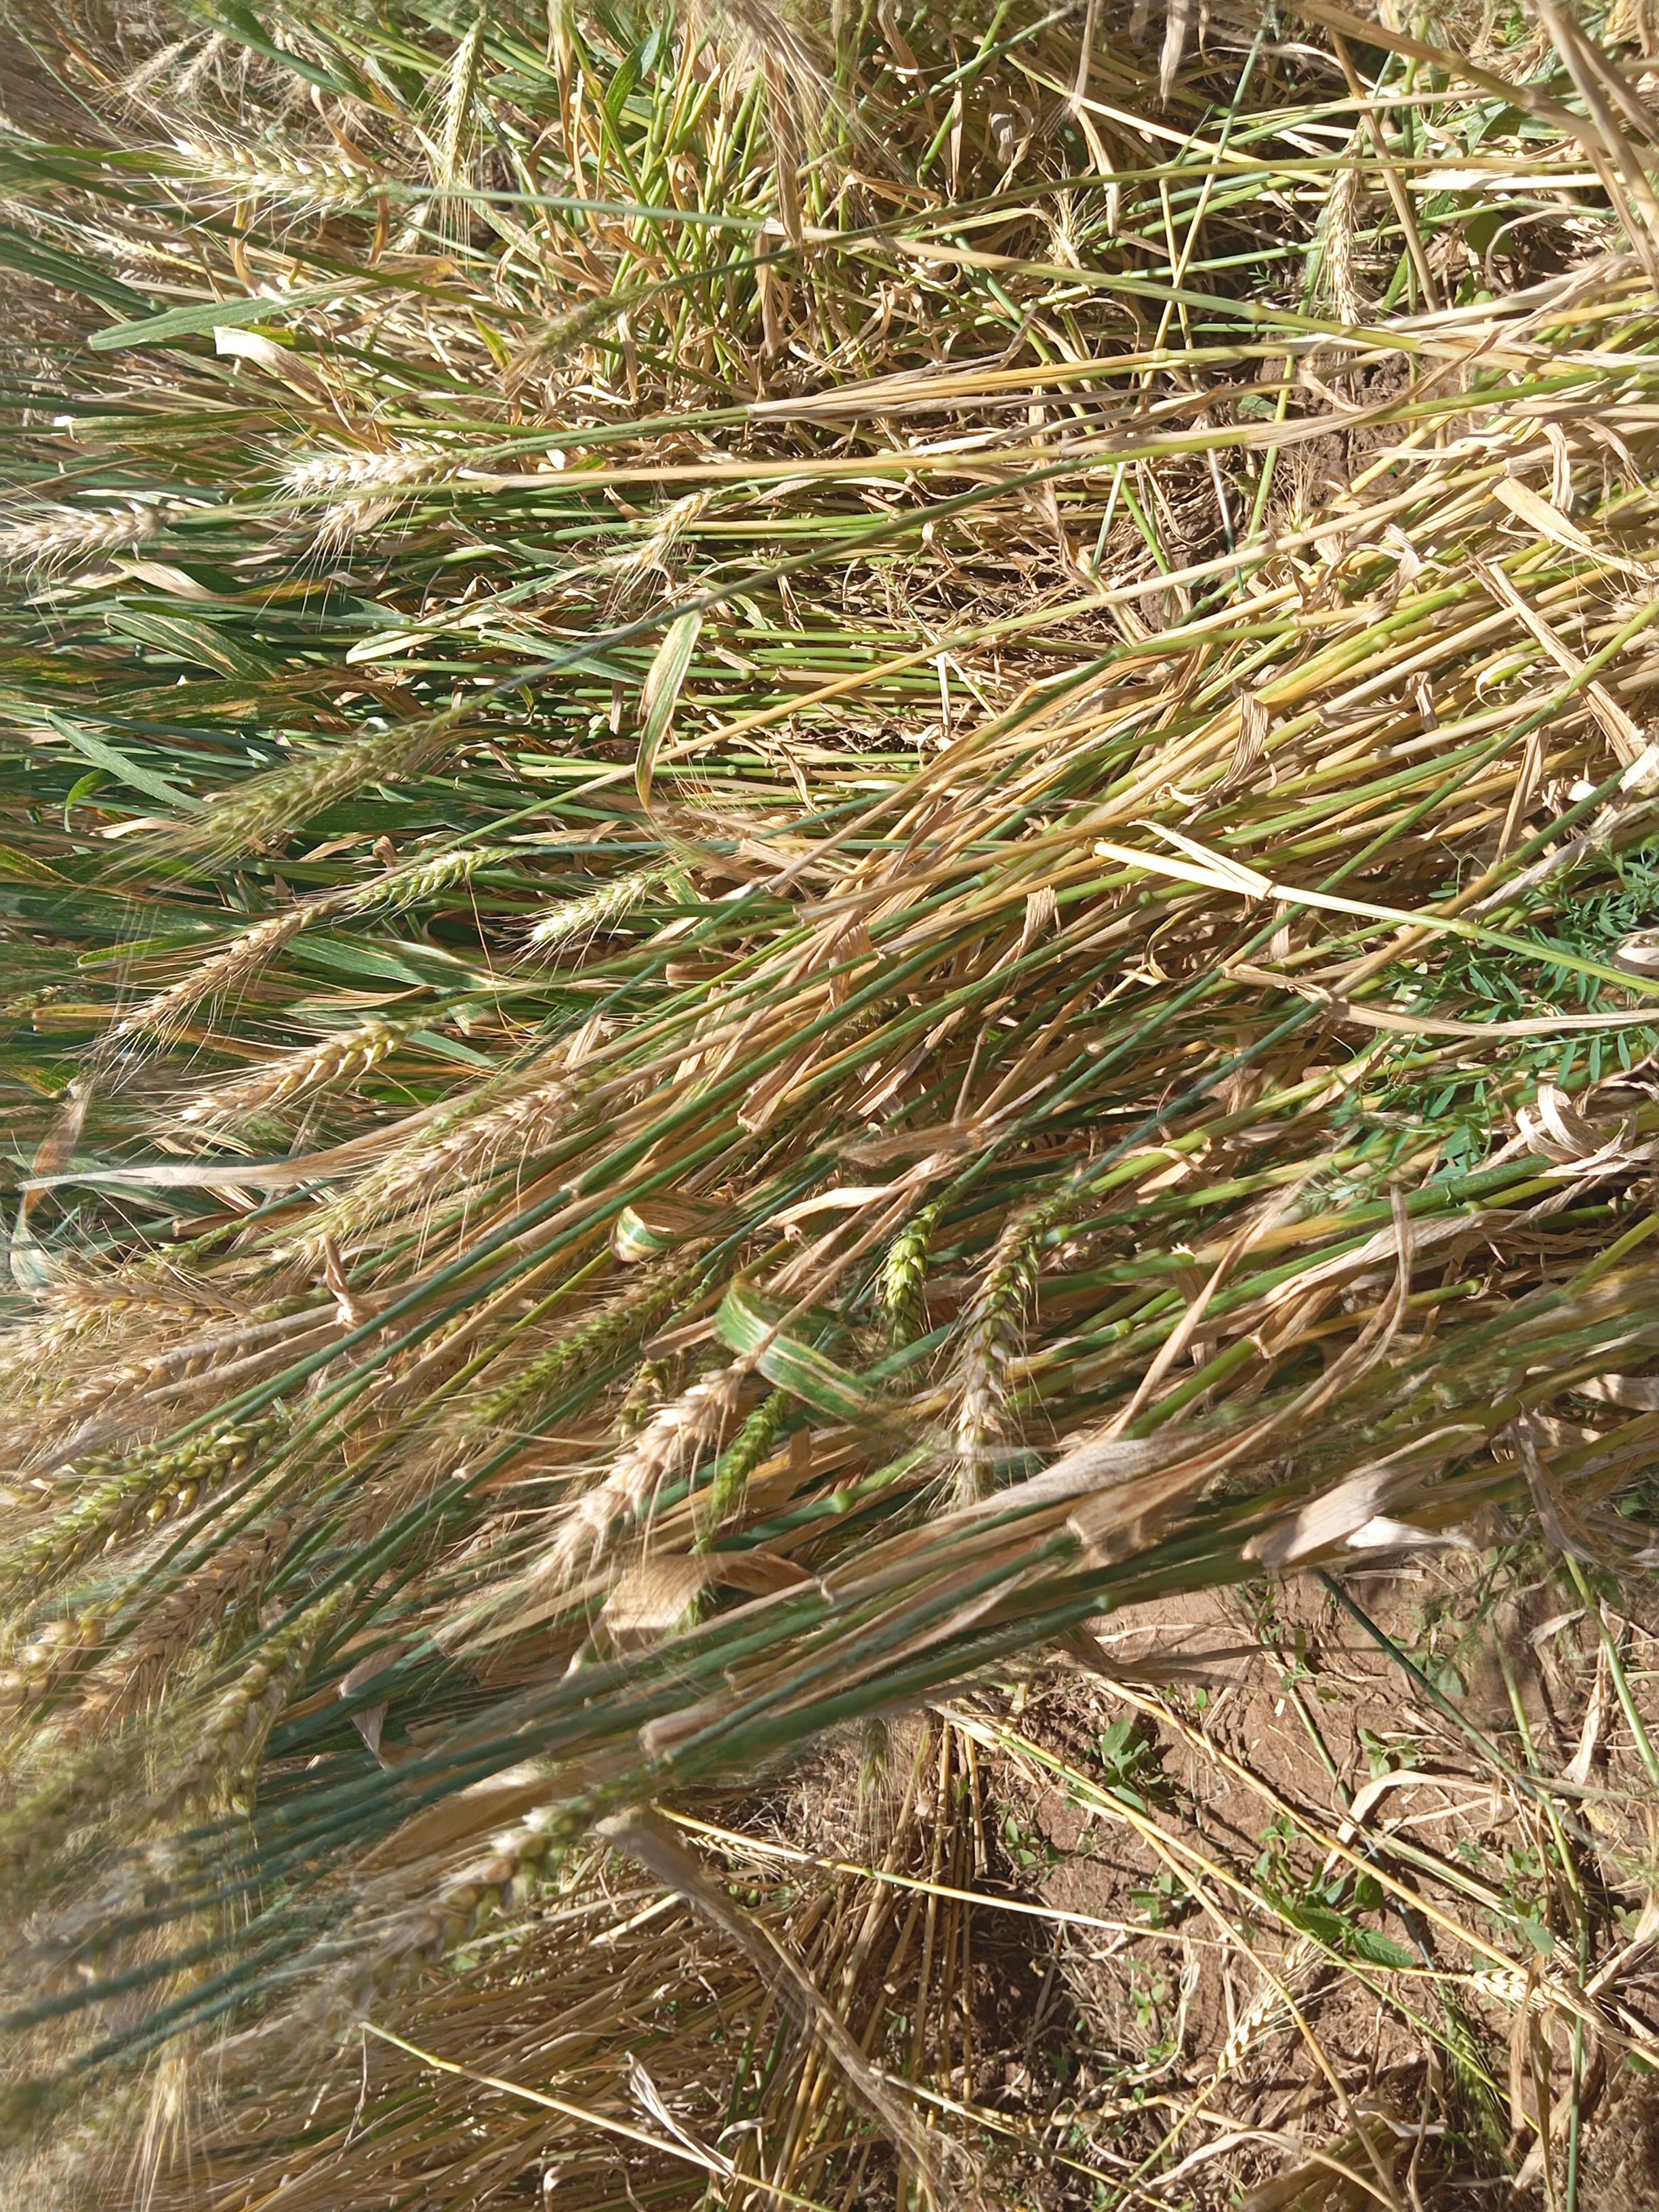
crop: wheat
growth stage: maturity
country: Kenya
